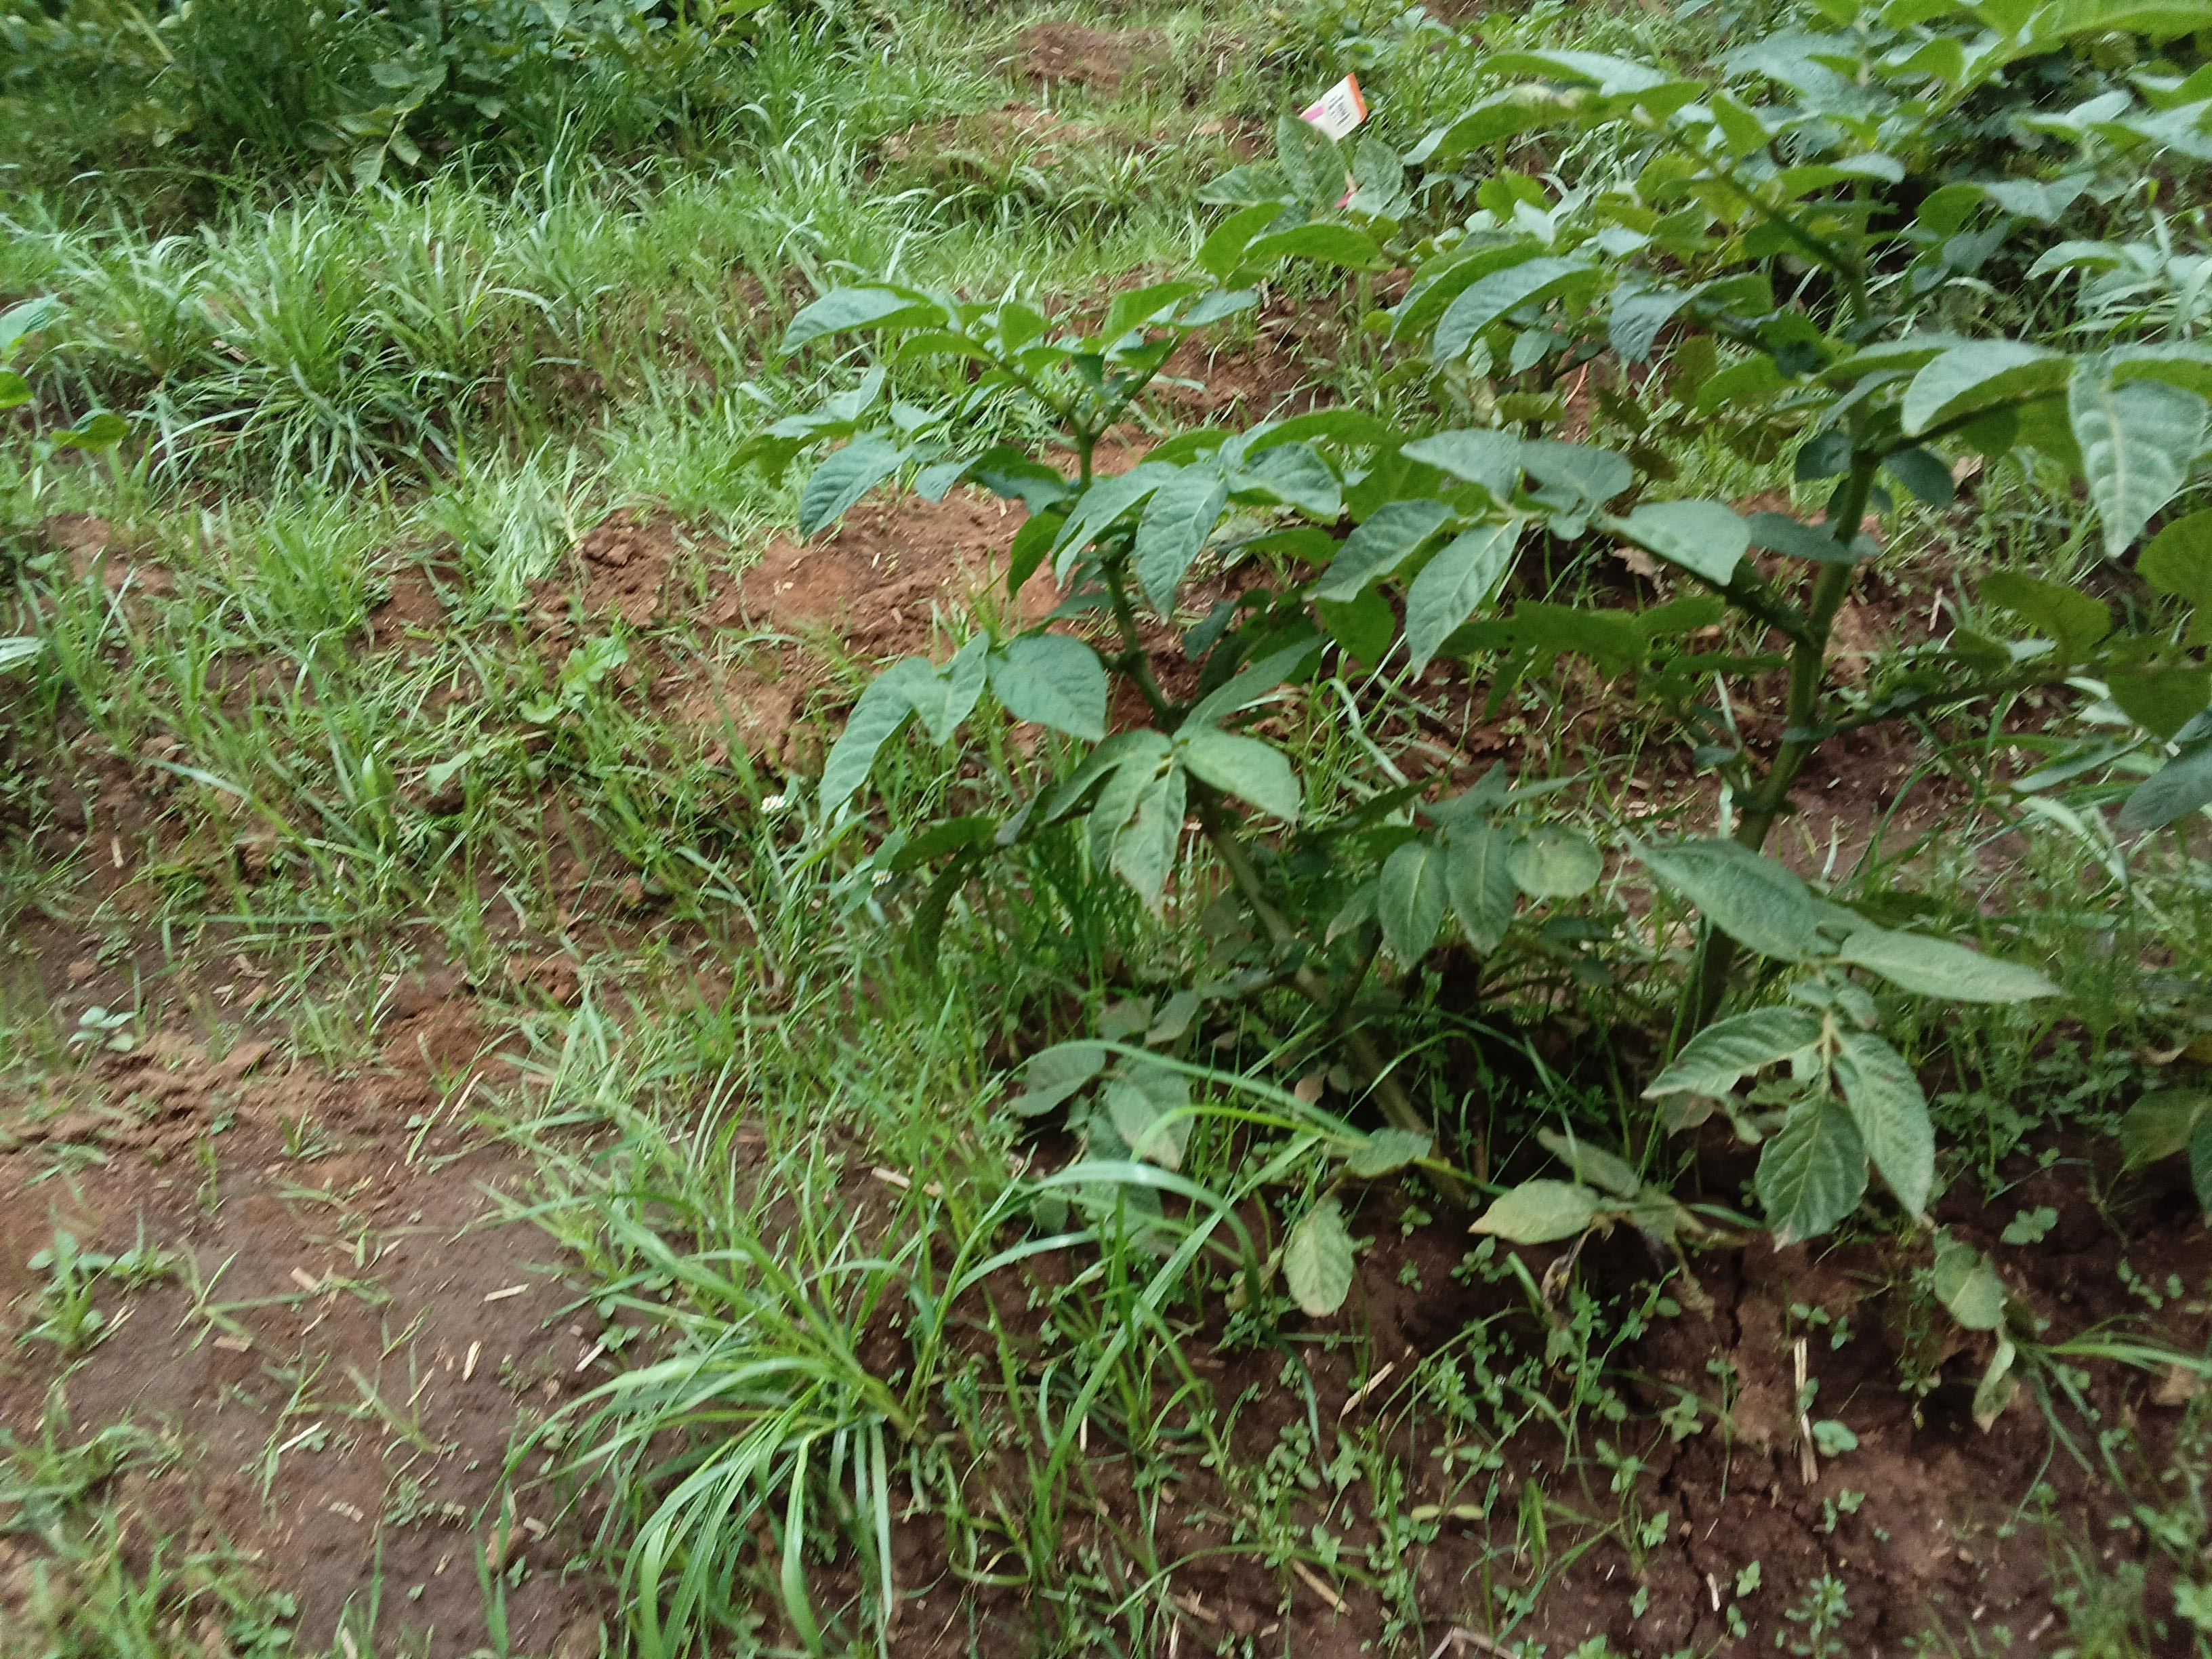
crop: potato
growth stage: vegetative
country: Kenya
